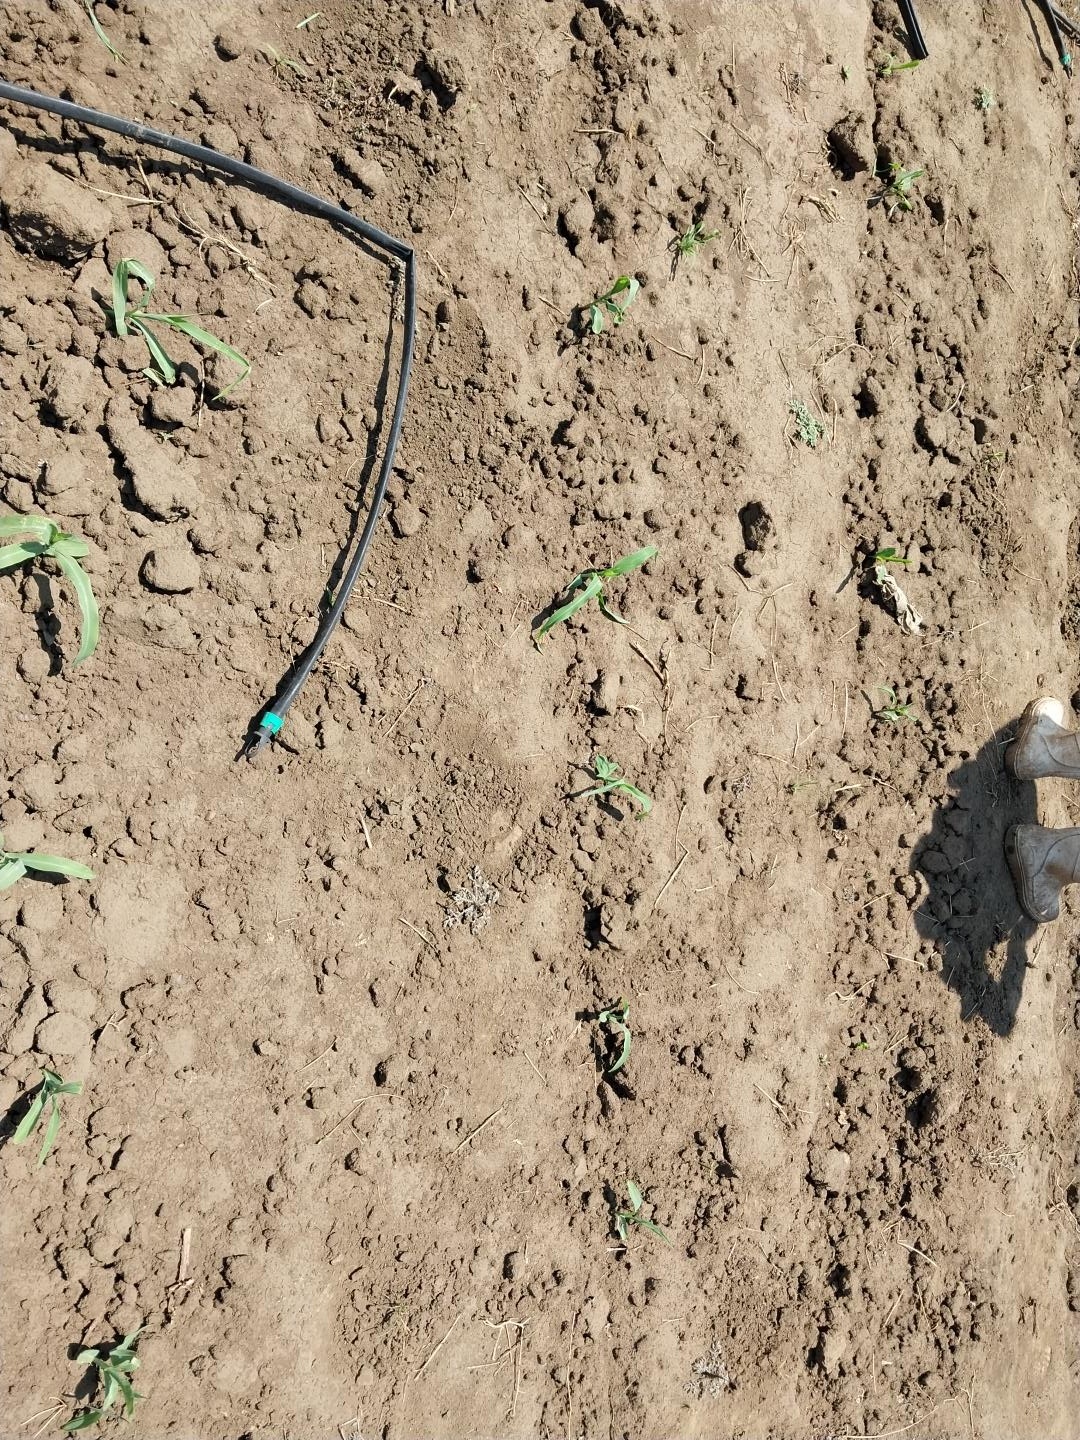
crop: maize
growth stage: vegetative
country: Tanzania
